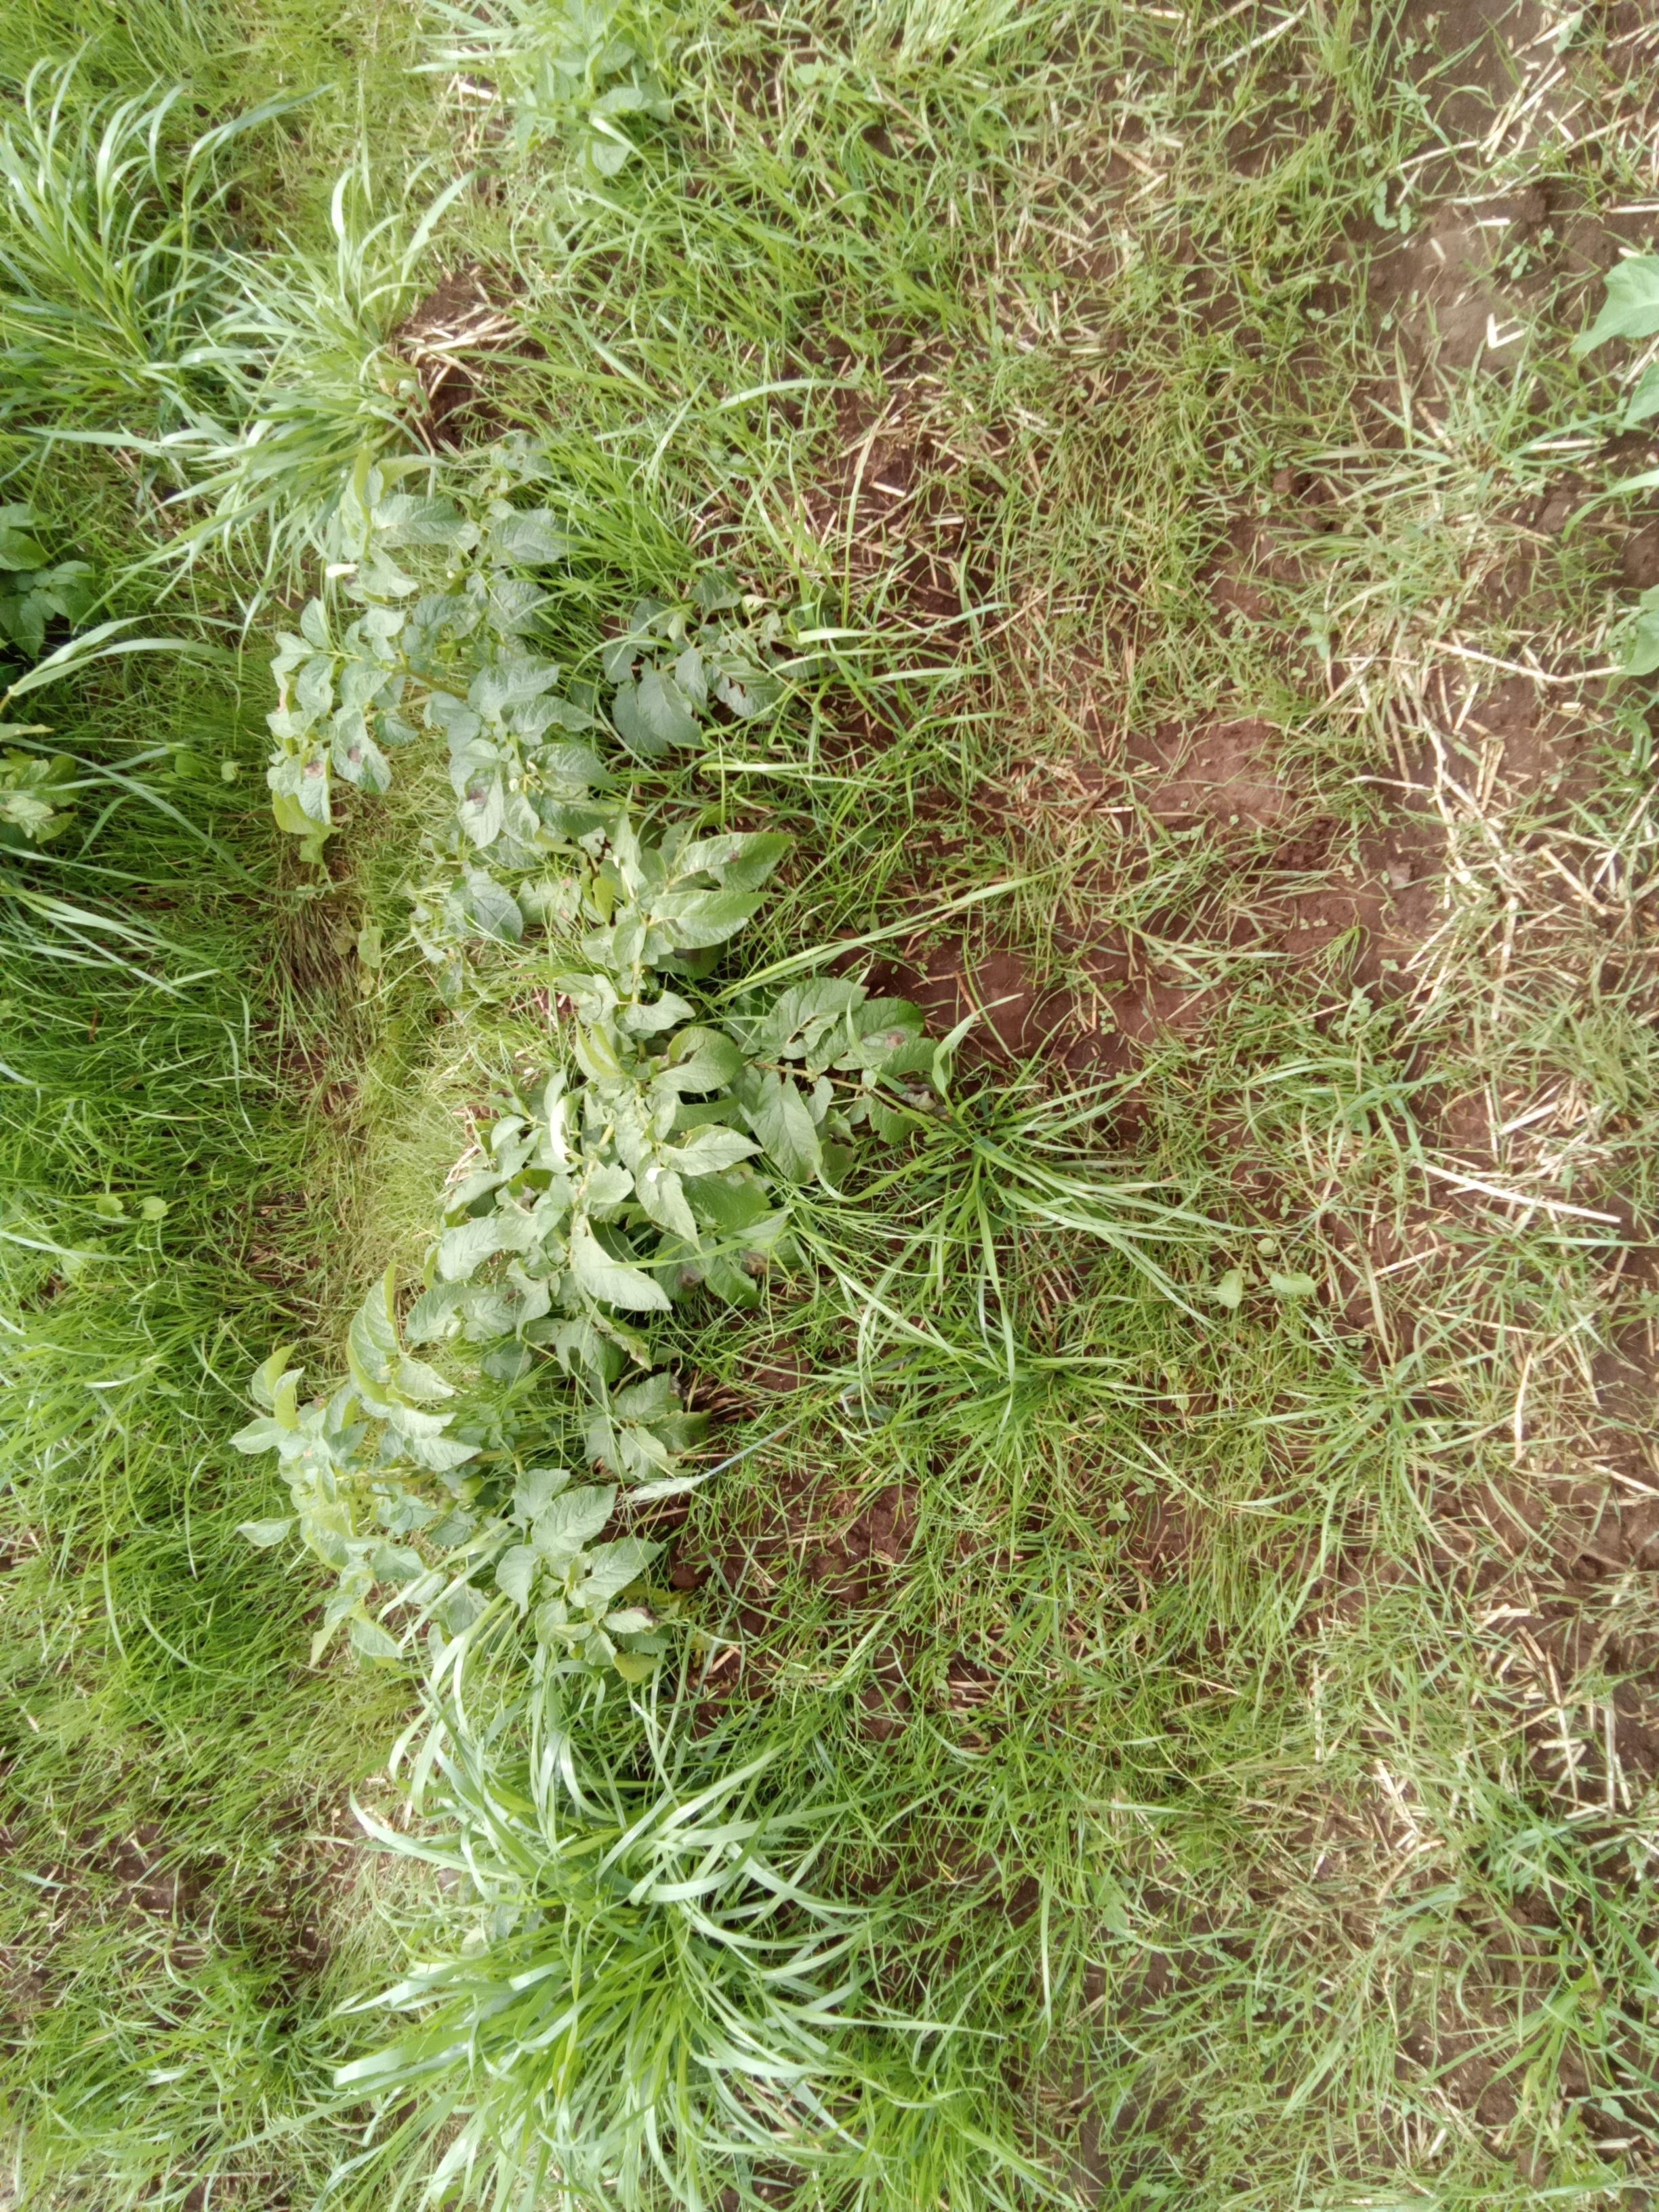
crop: potato
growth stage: flowering
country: Kenya
